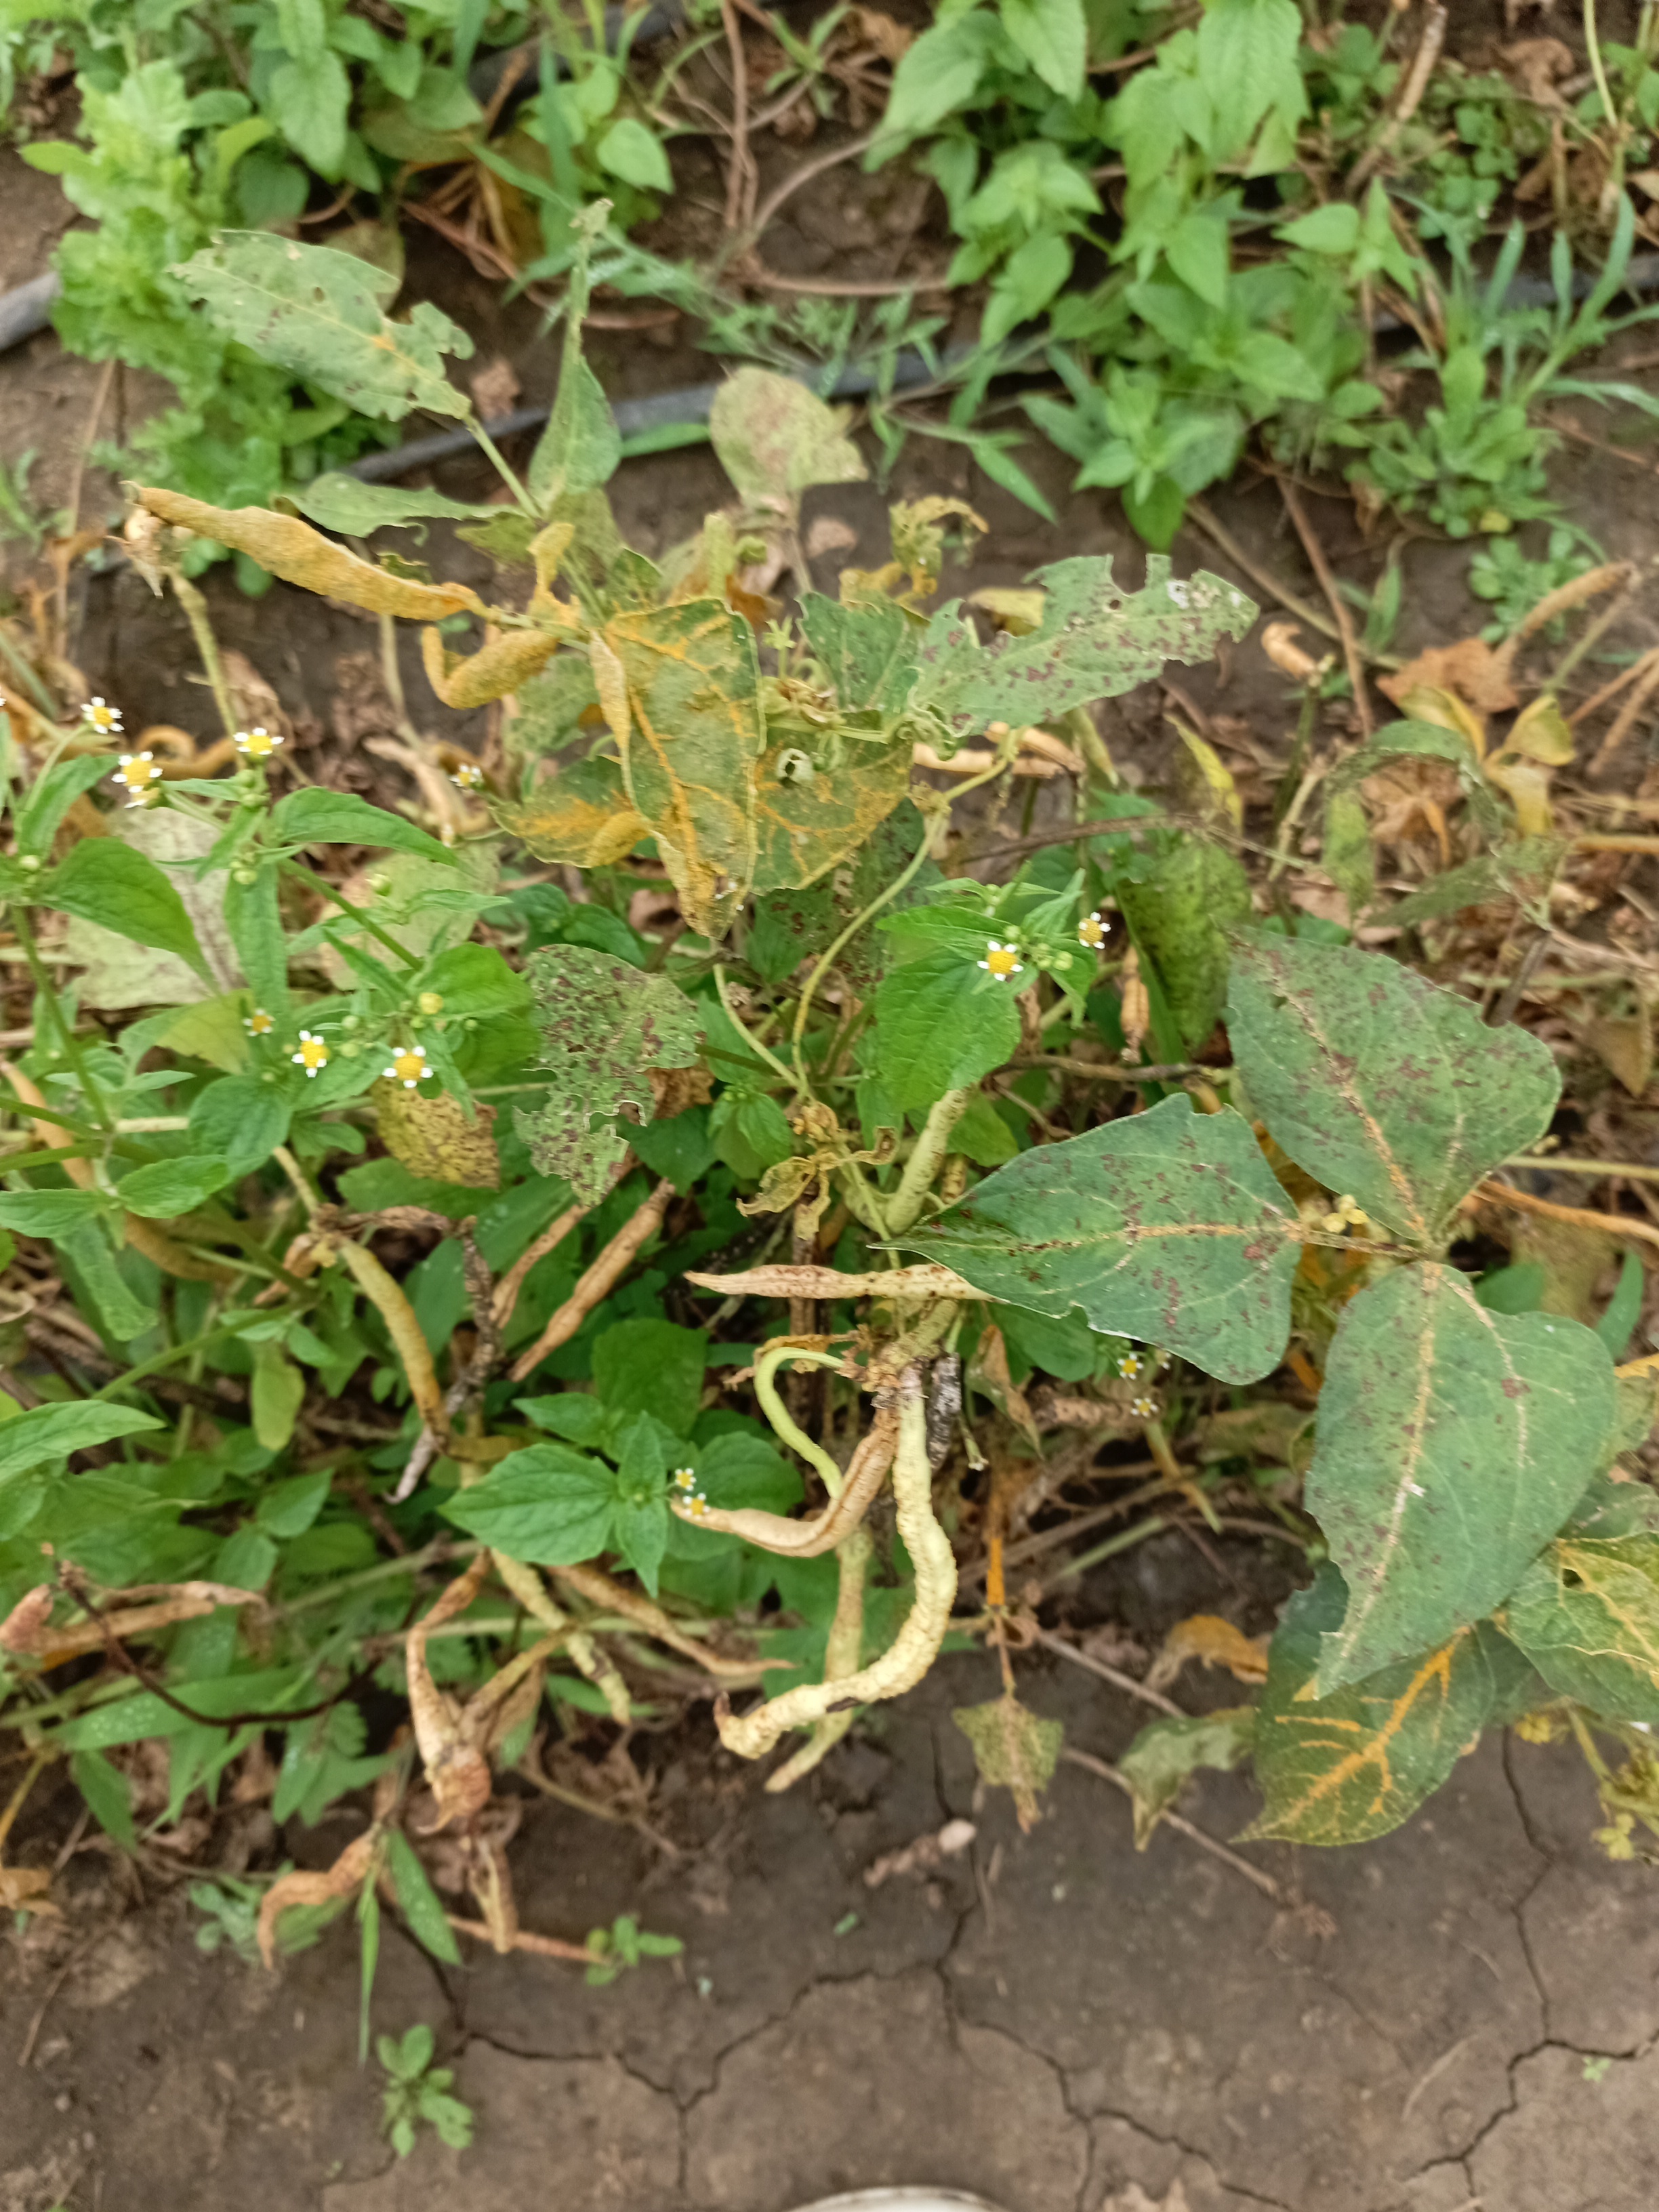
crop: cowpea
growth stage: development pod
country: Tanzania
